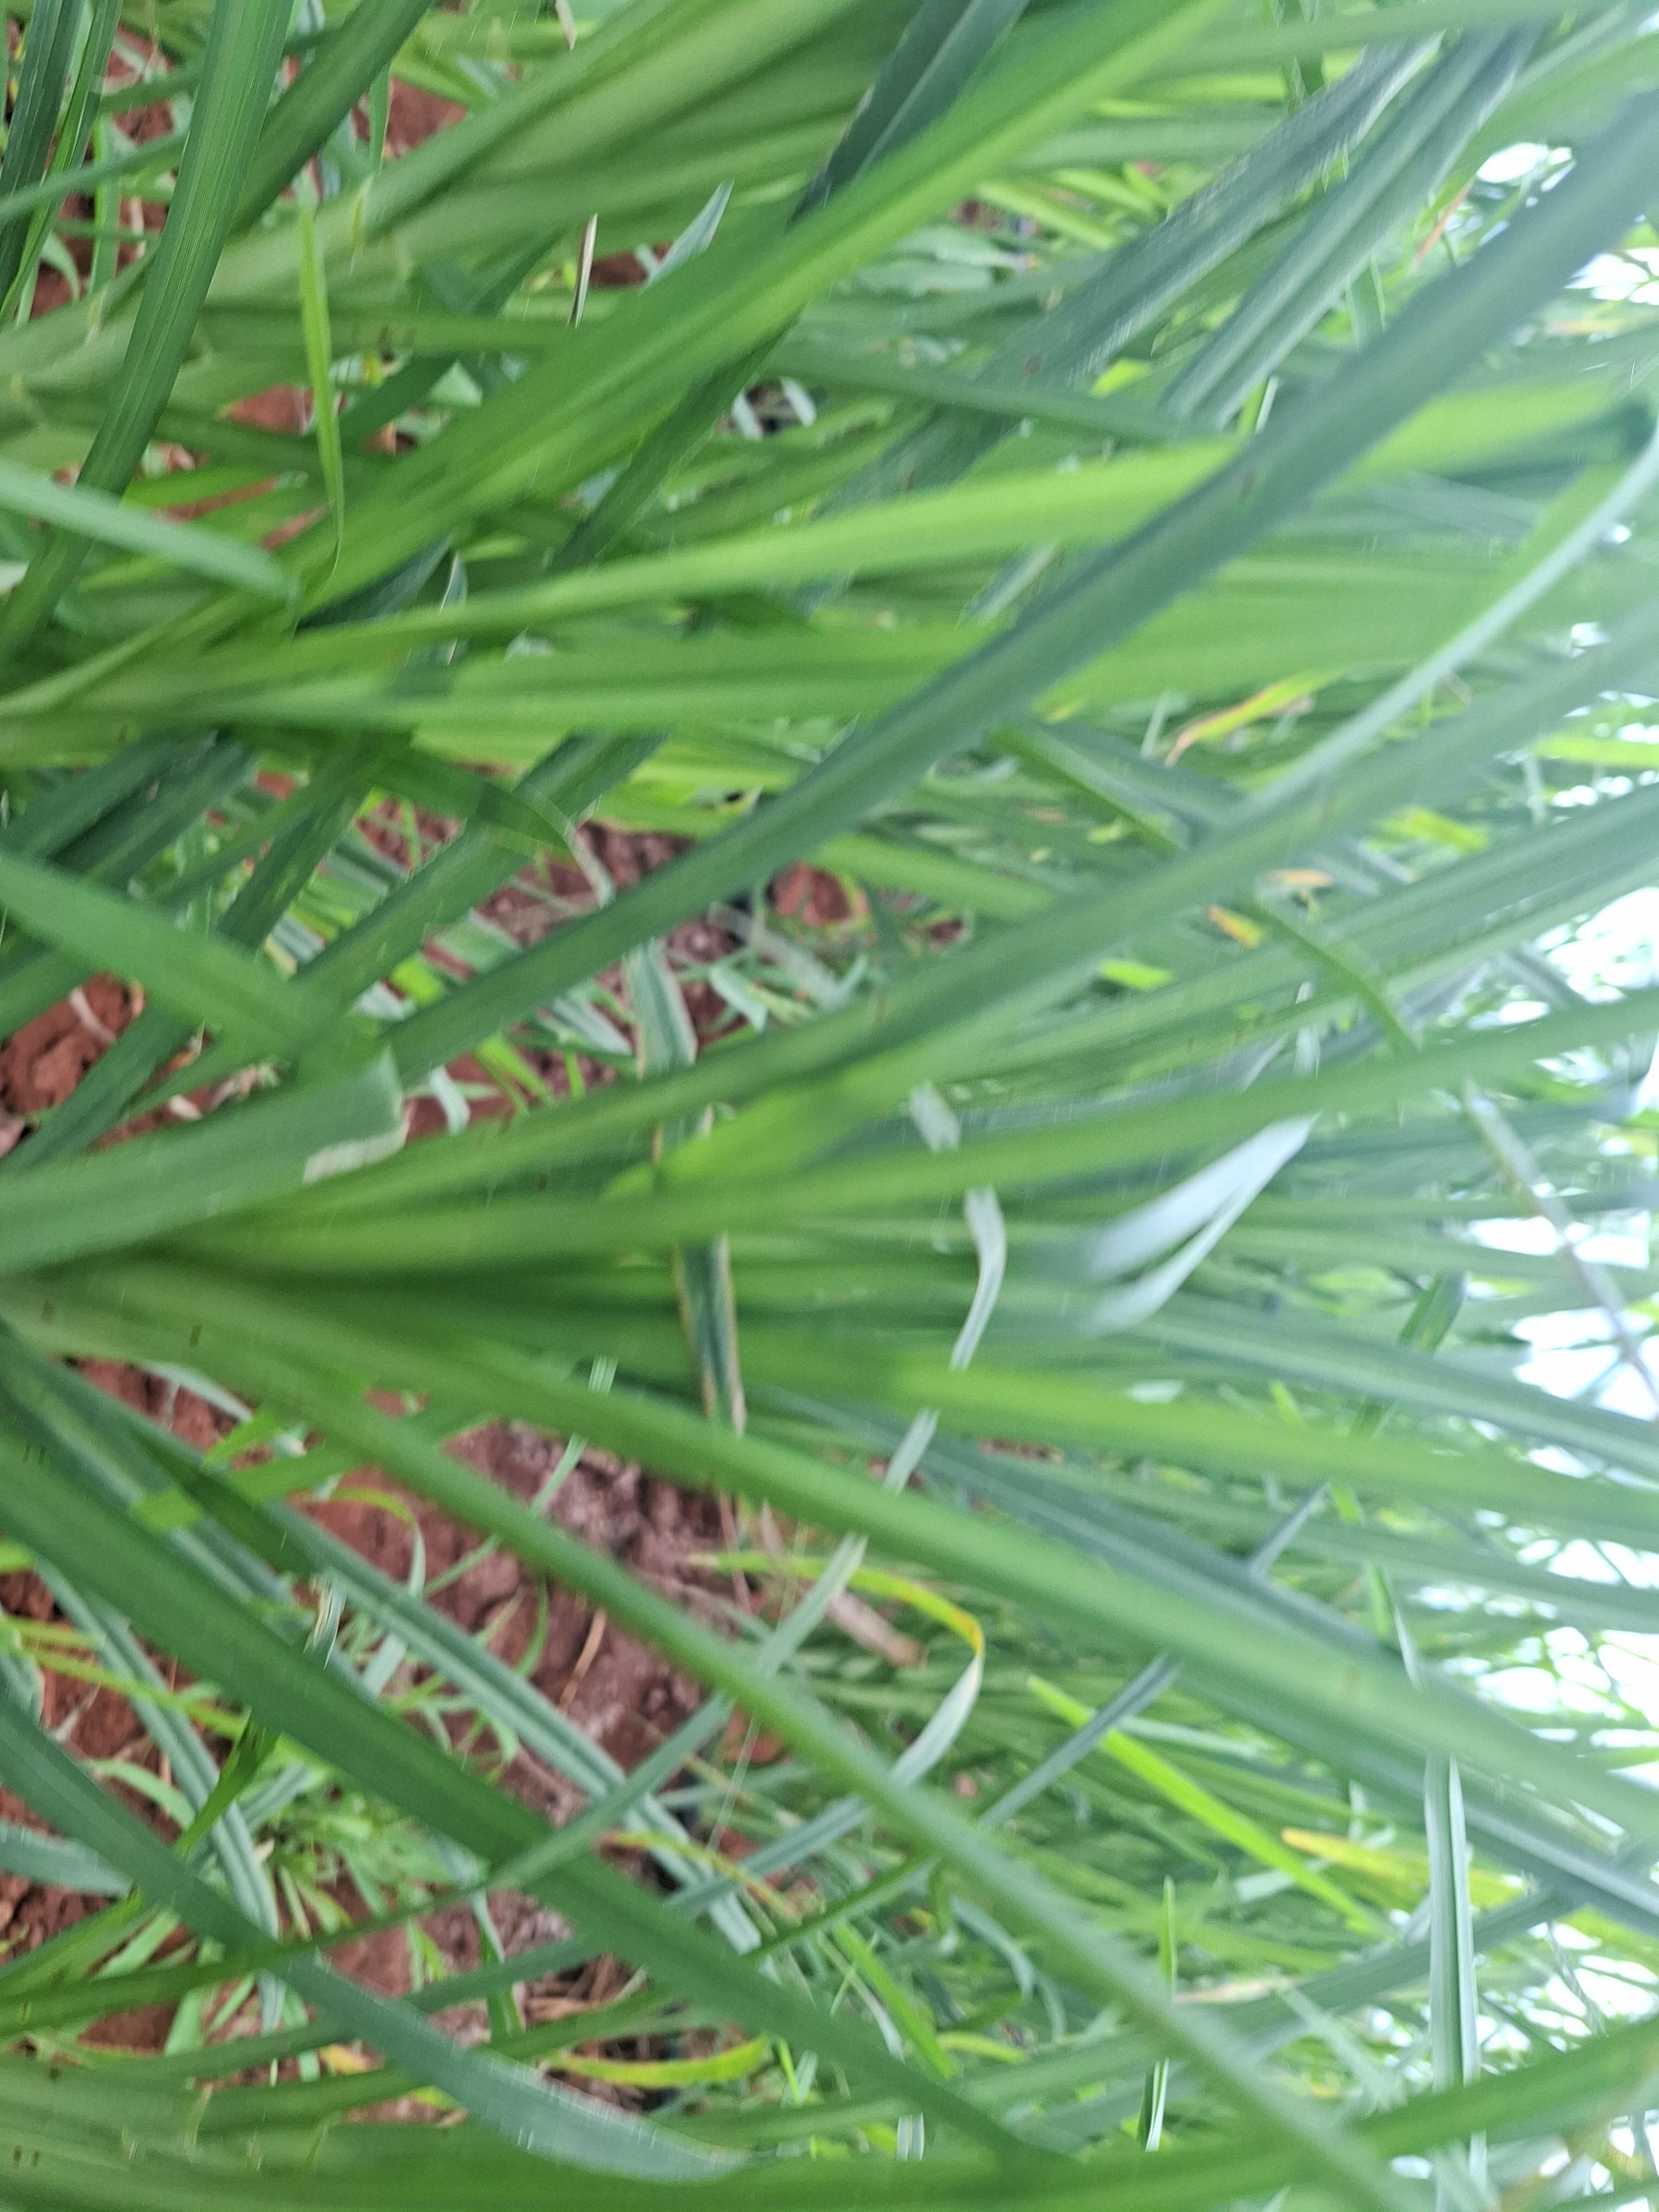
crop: finger millet
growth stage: vegetative
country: Kenya
